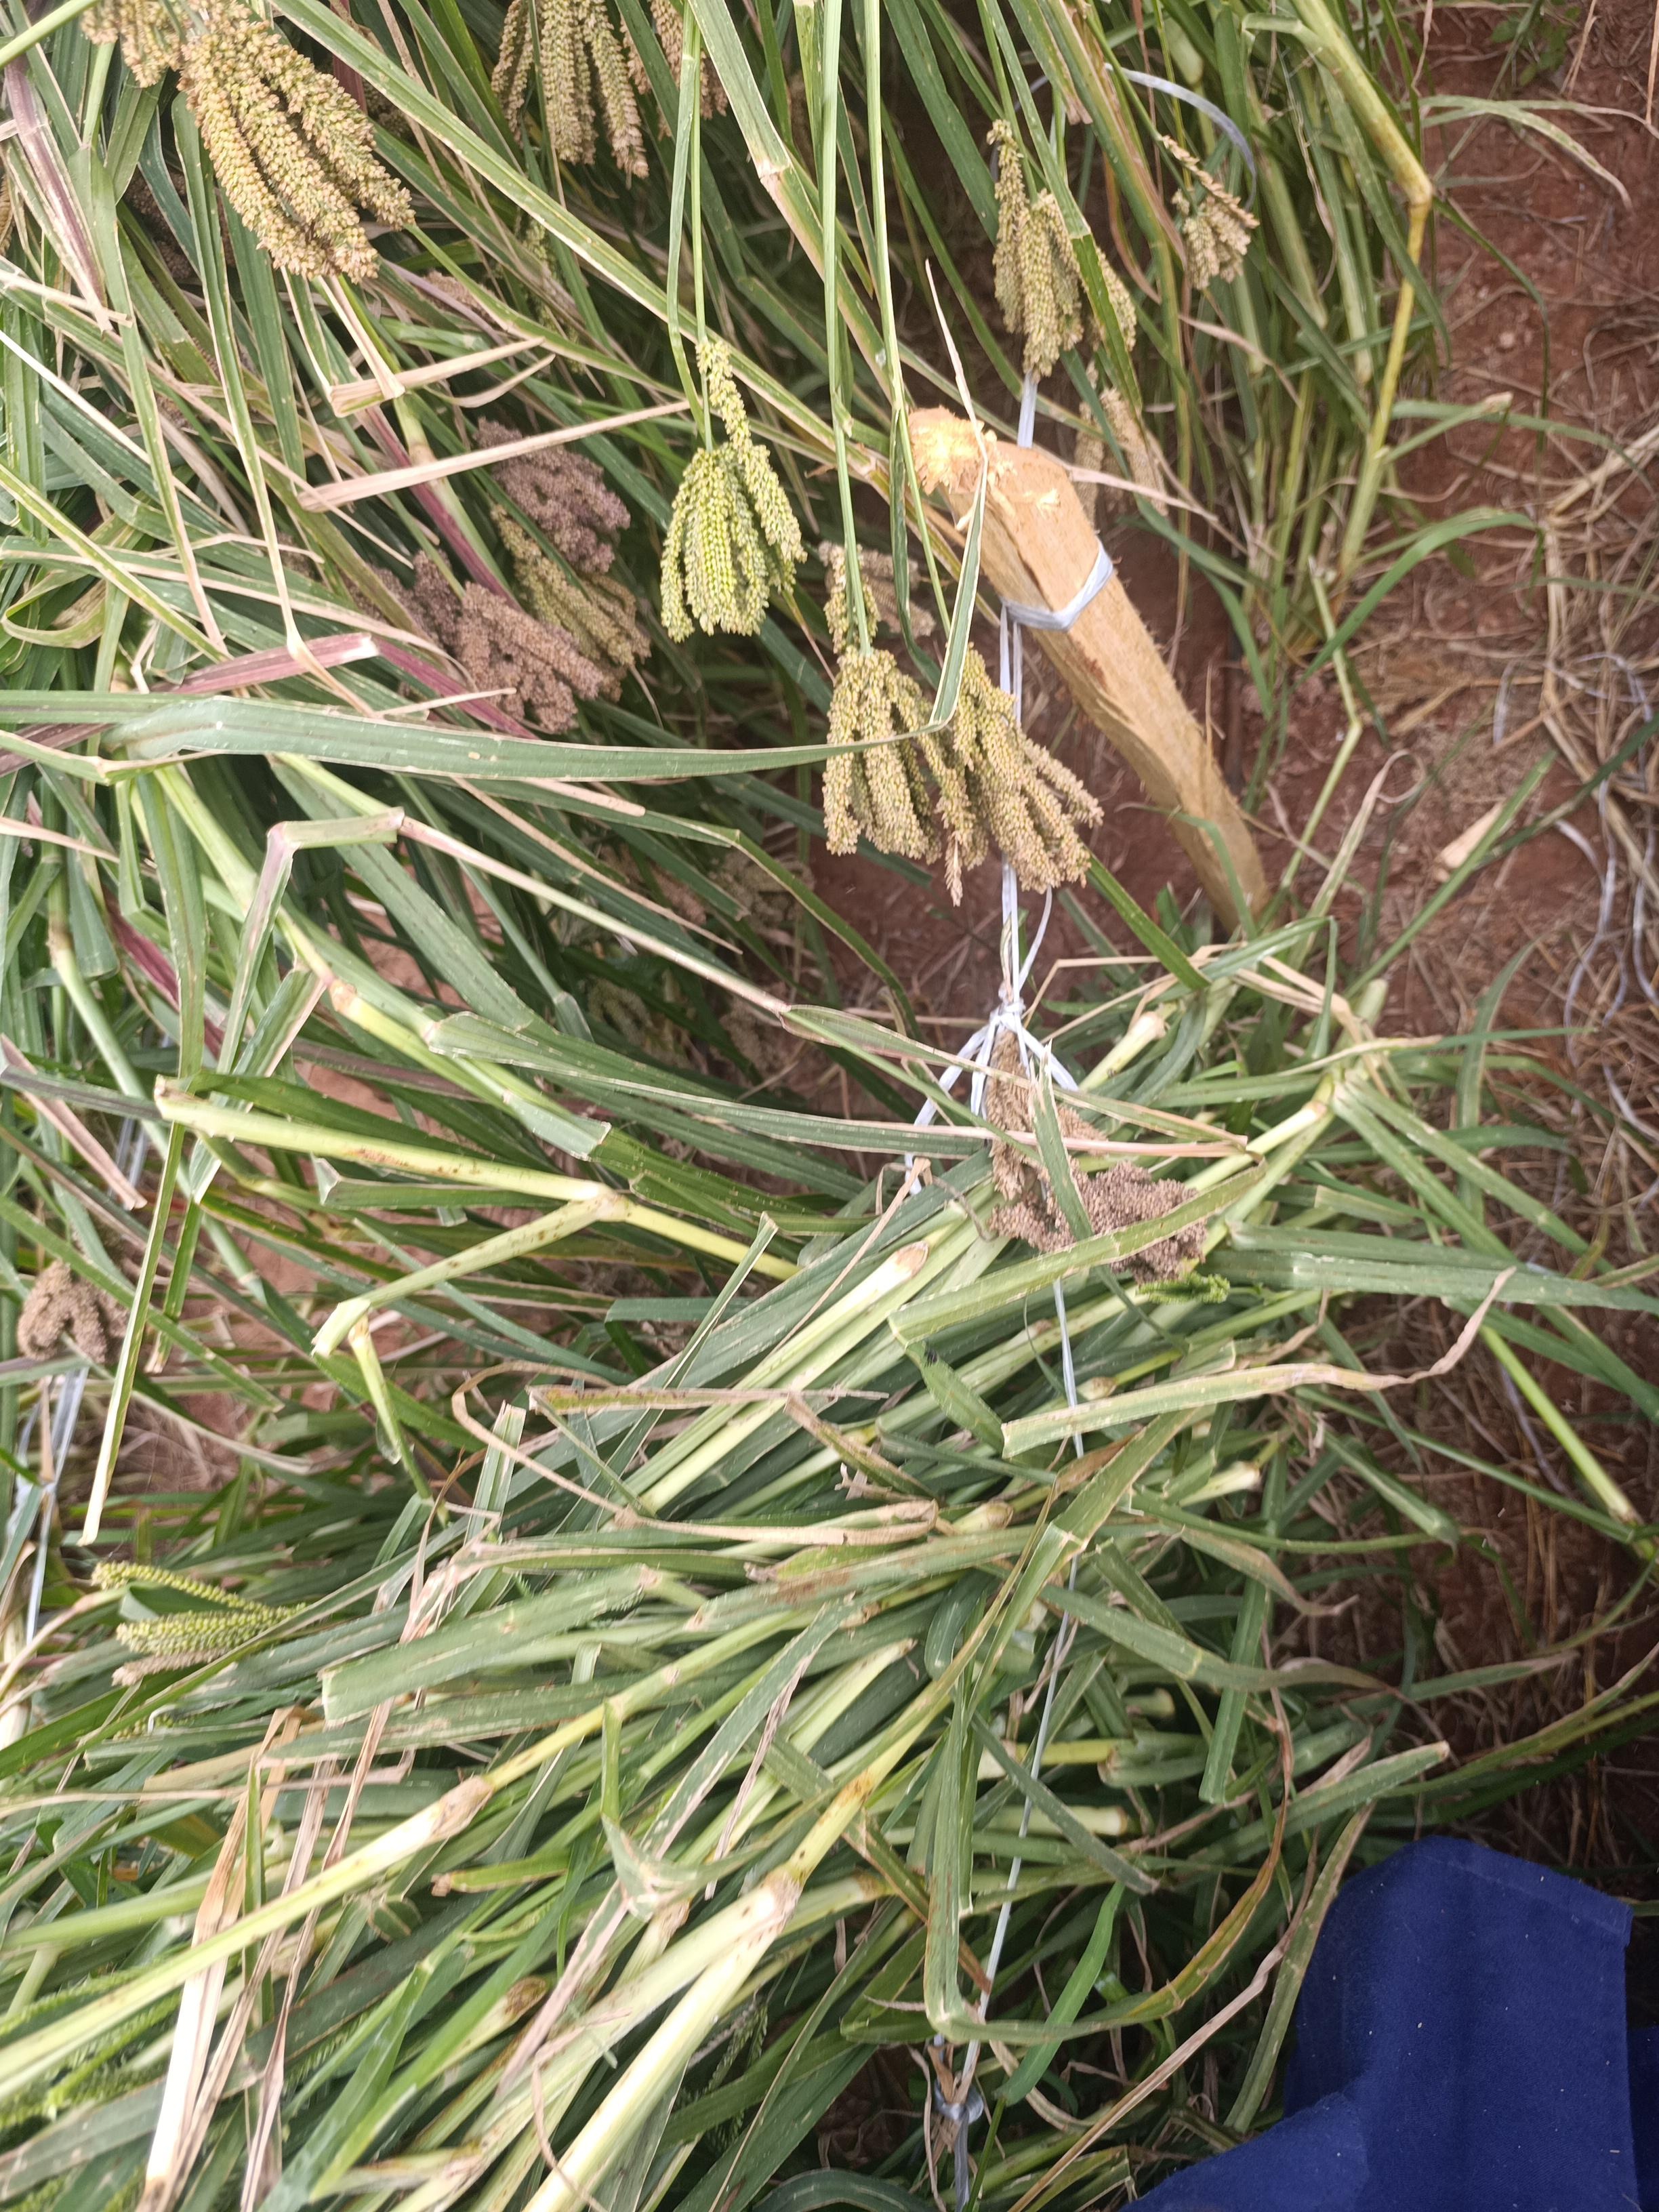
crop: finger millet
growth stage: filling grain
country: Kenya
